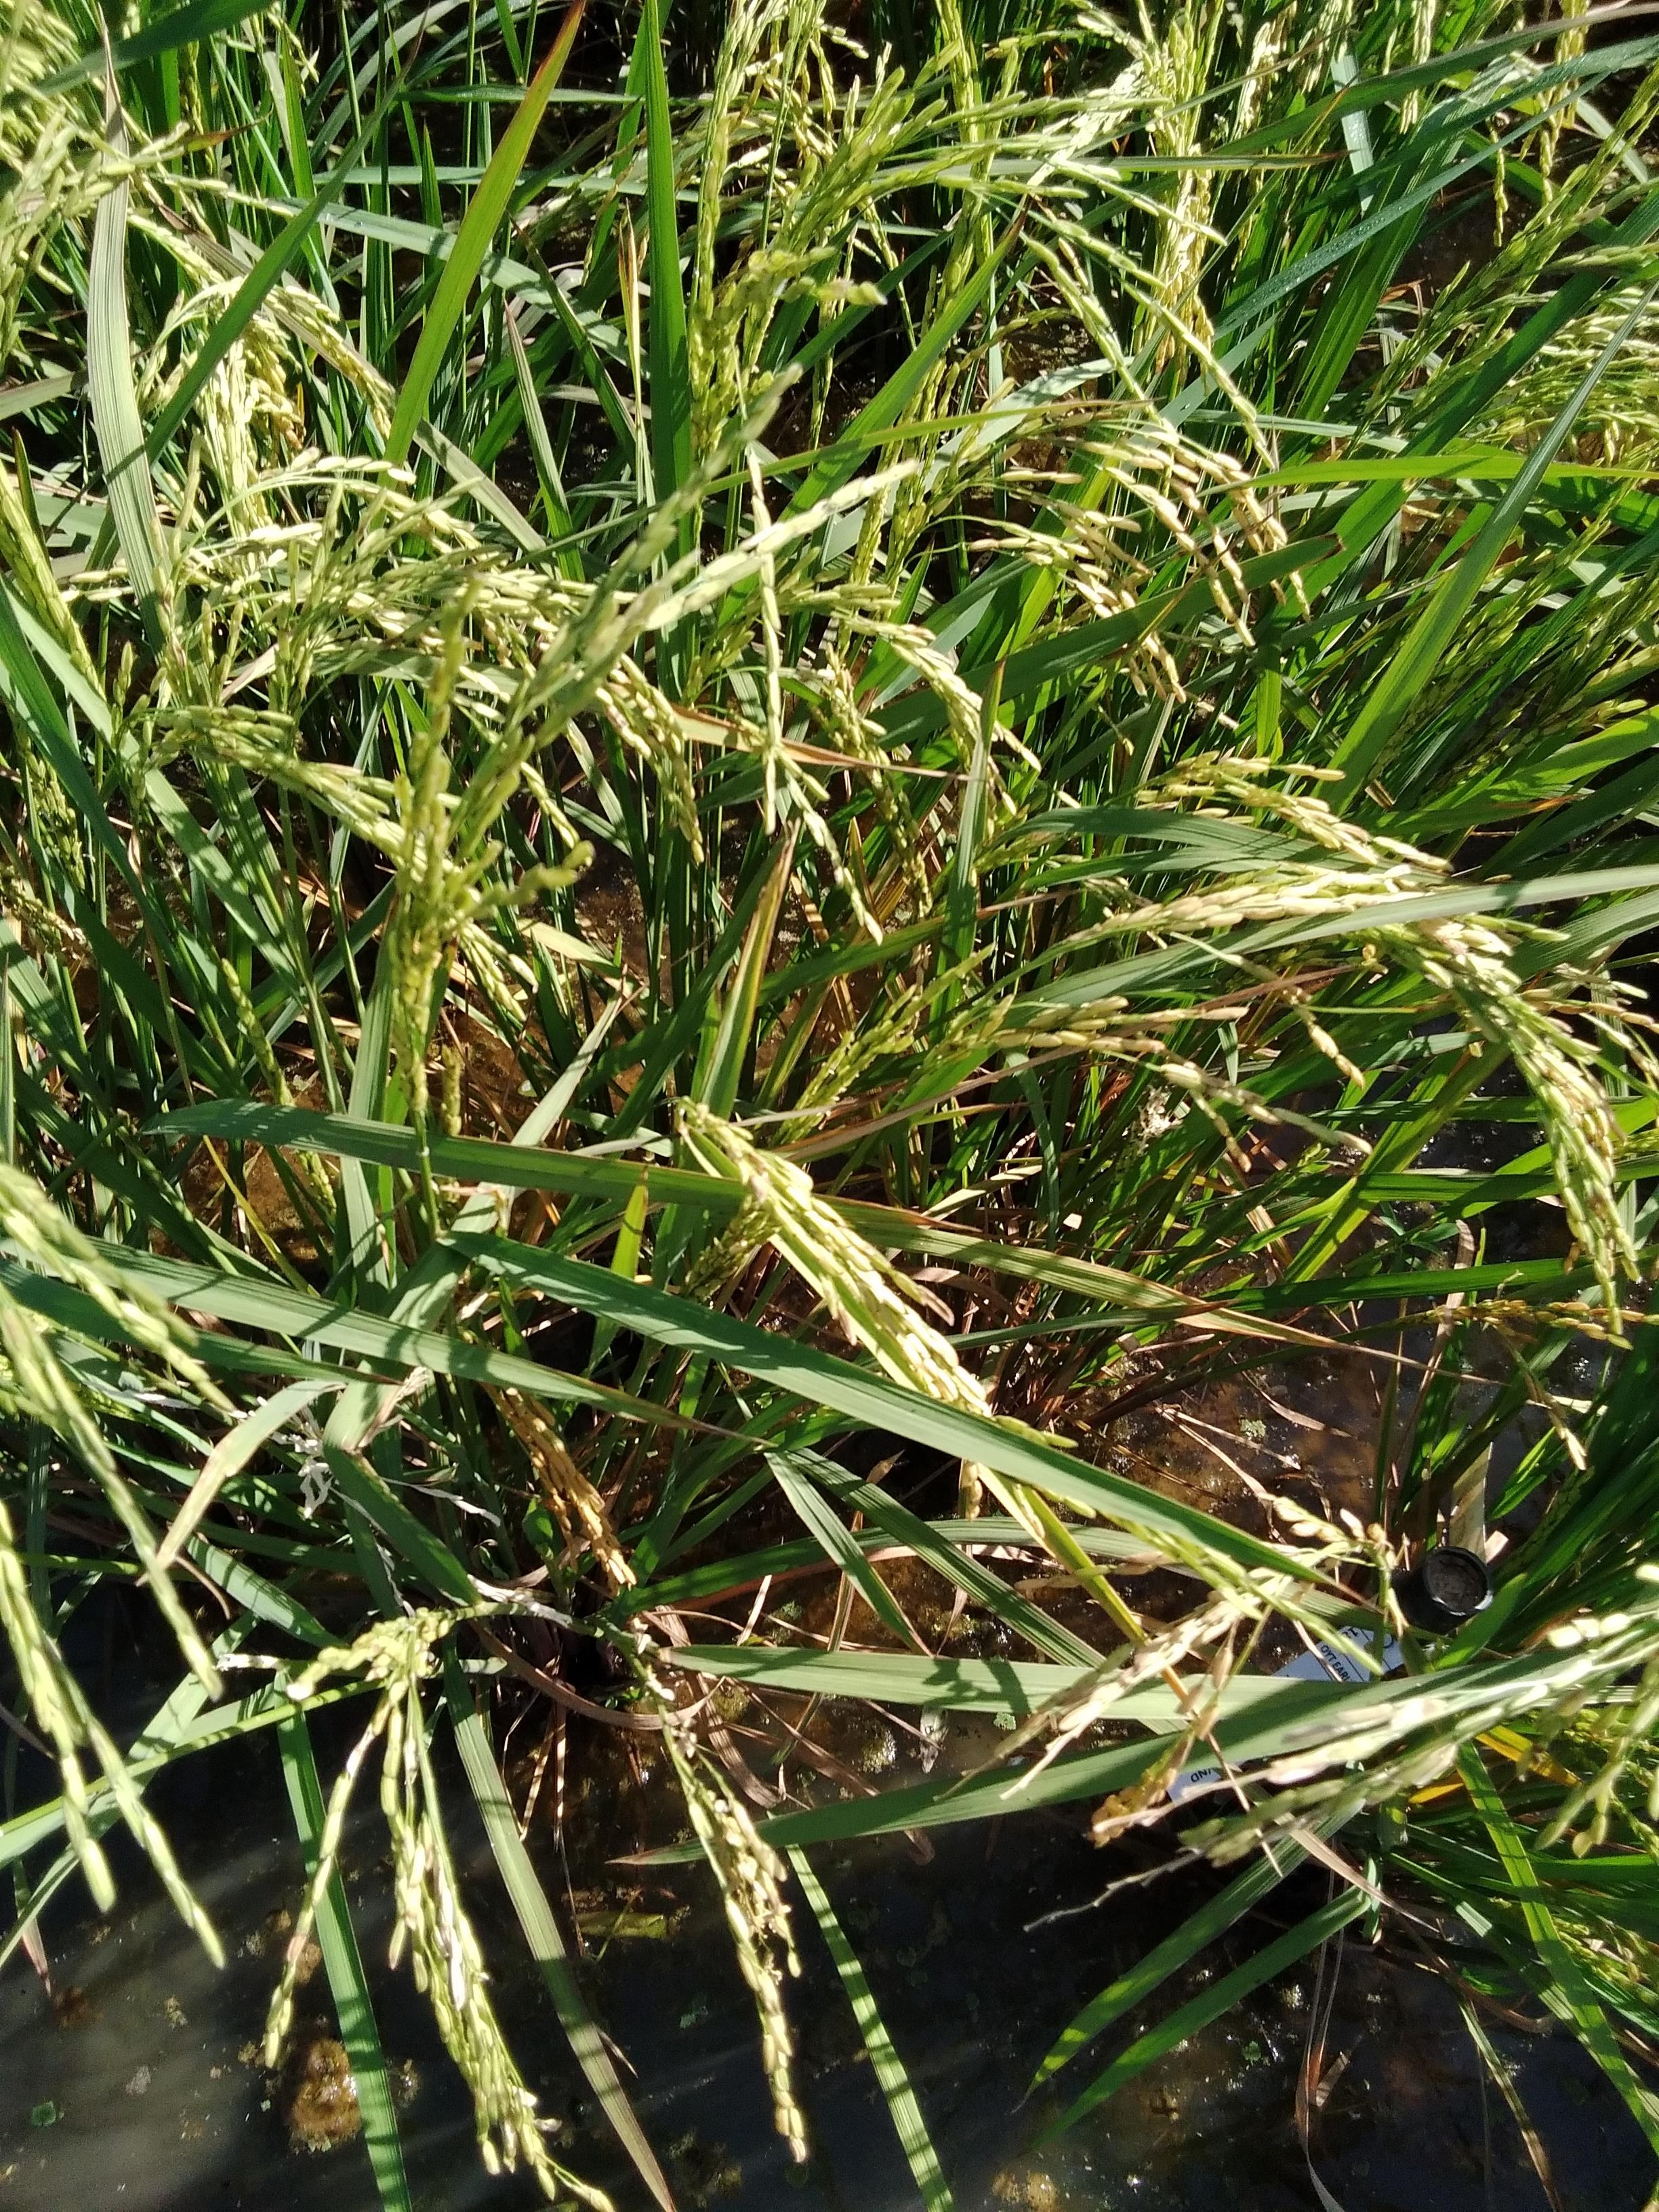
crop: rice
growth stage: stage milk
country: Senegal
